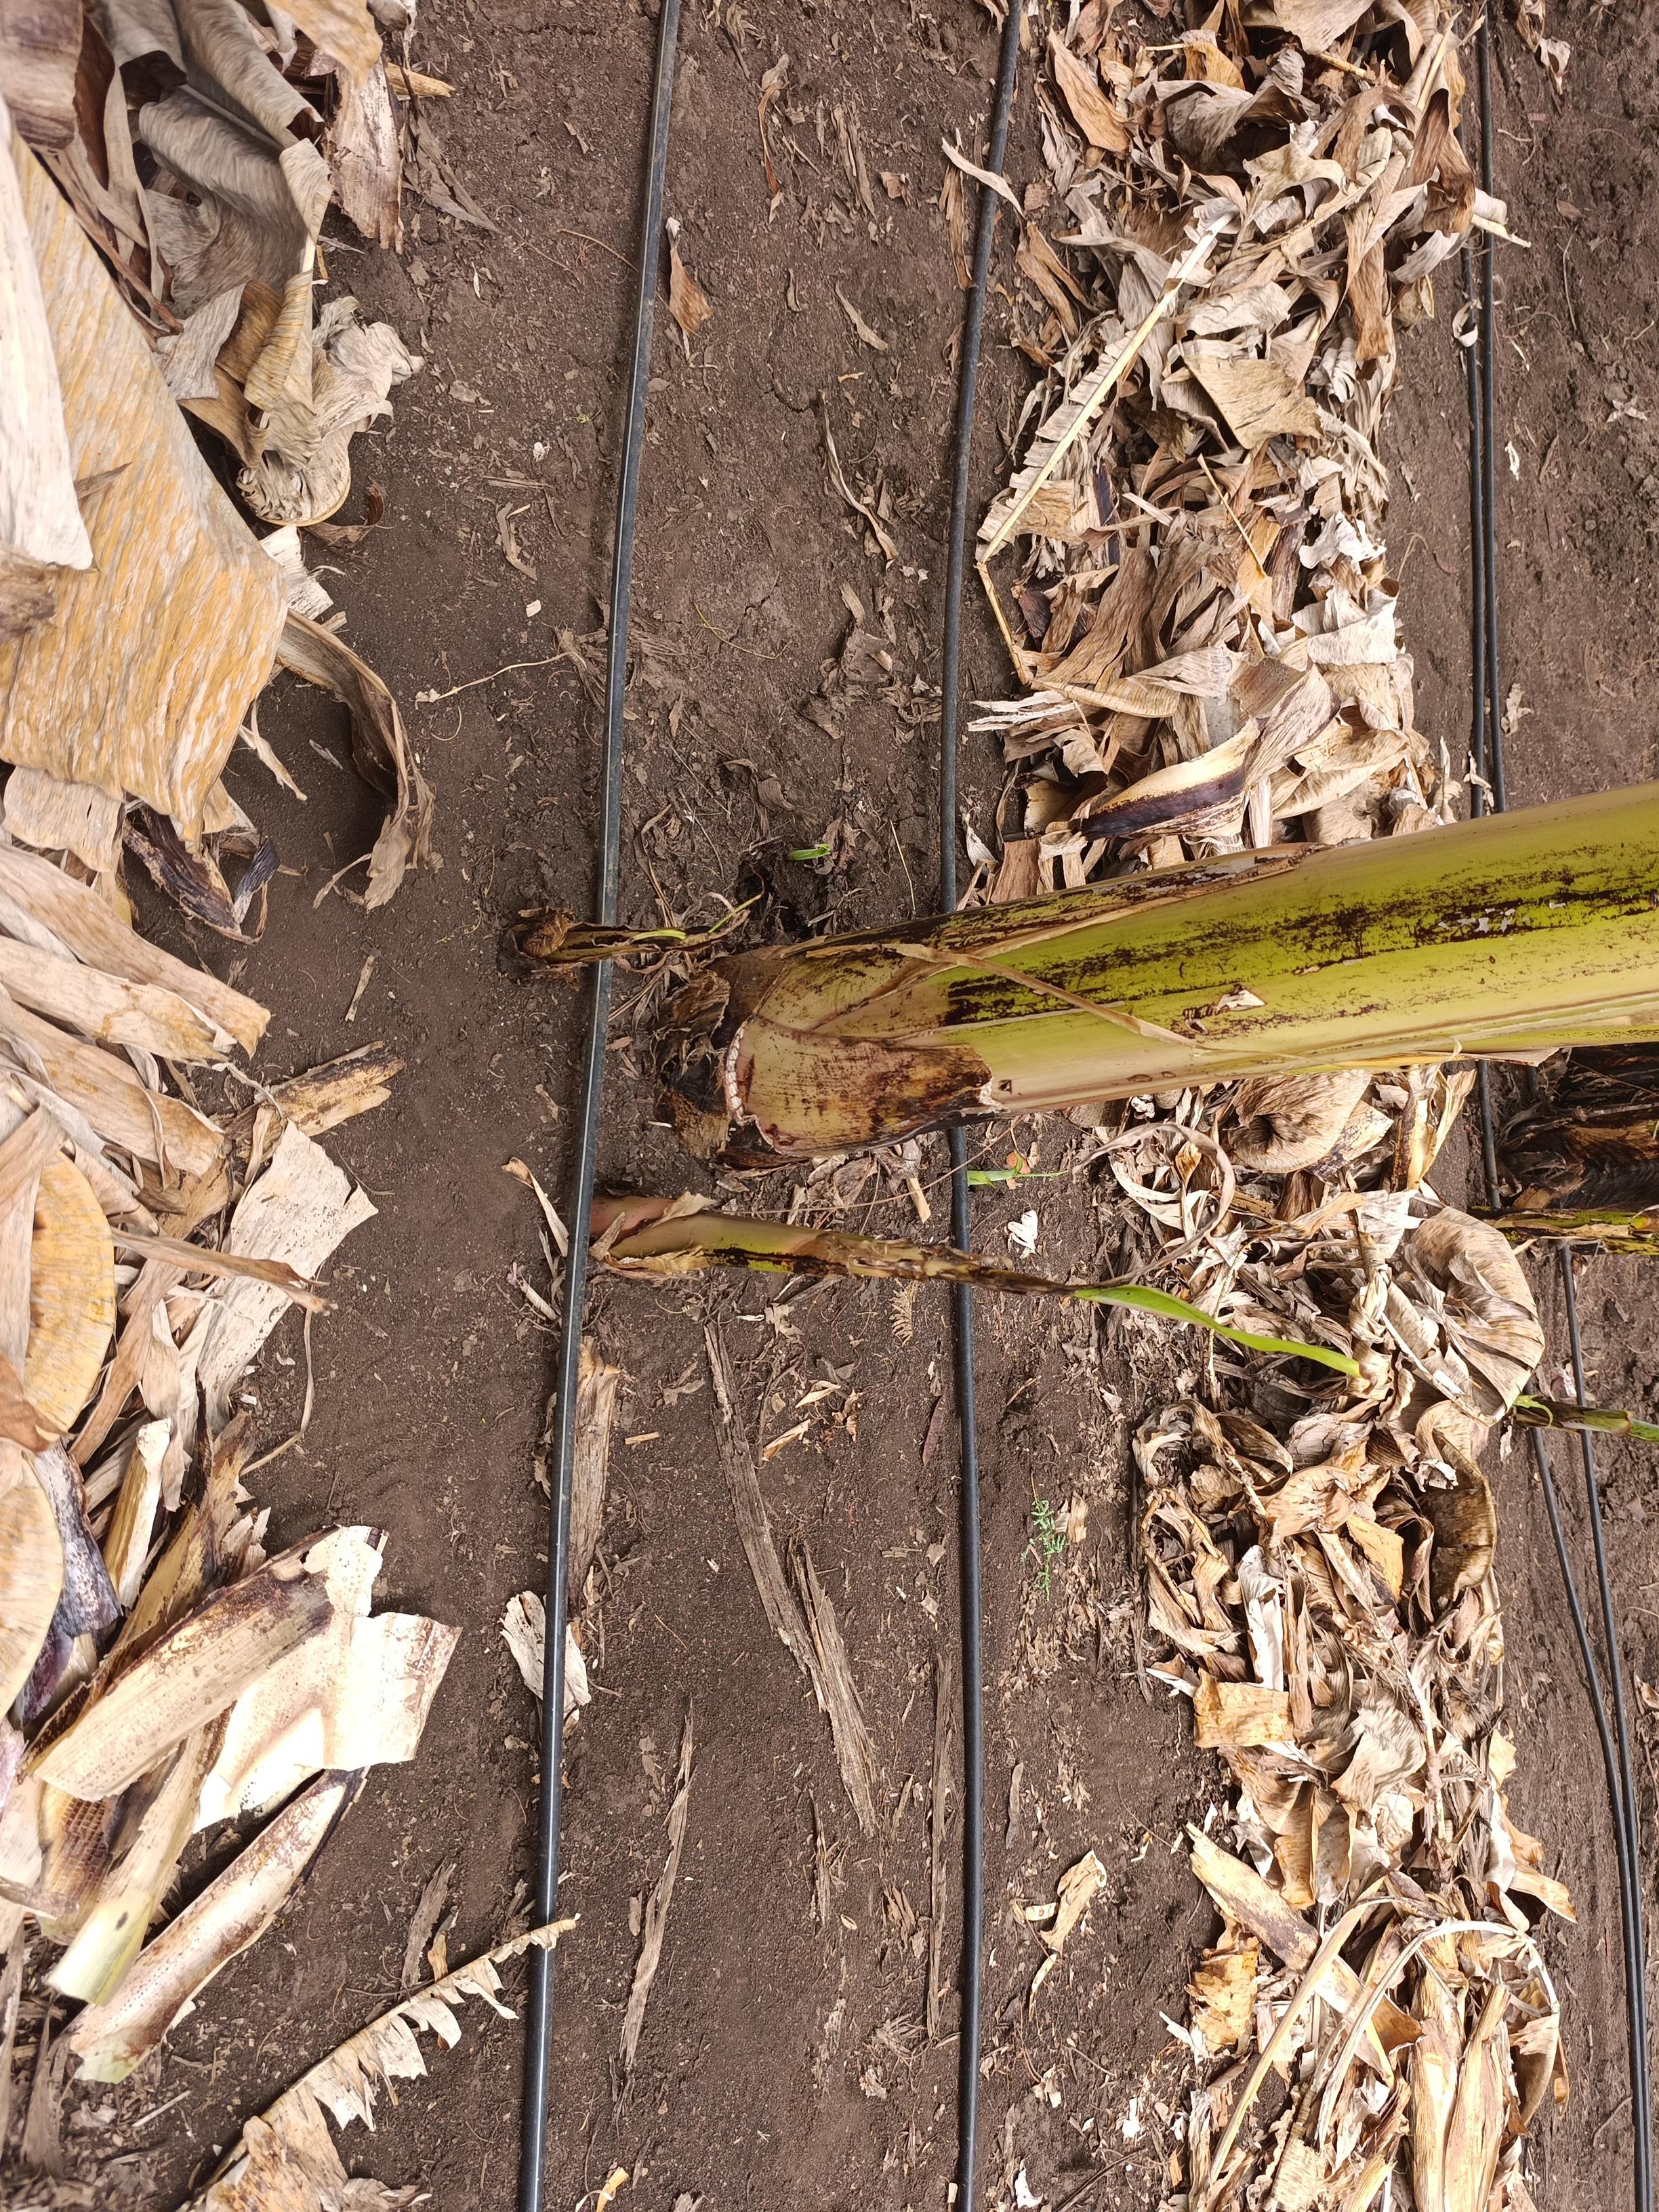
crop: banana
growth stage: emergence sucker
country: Tanzania
